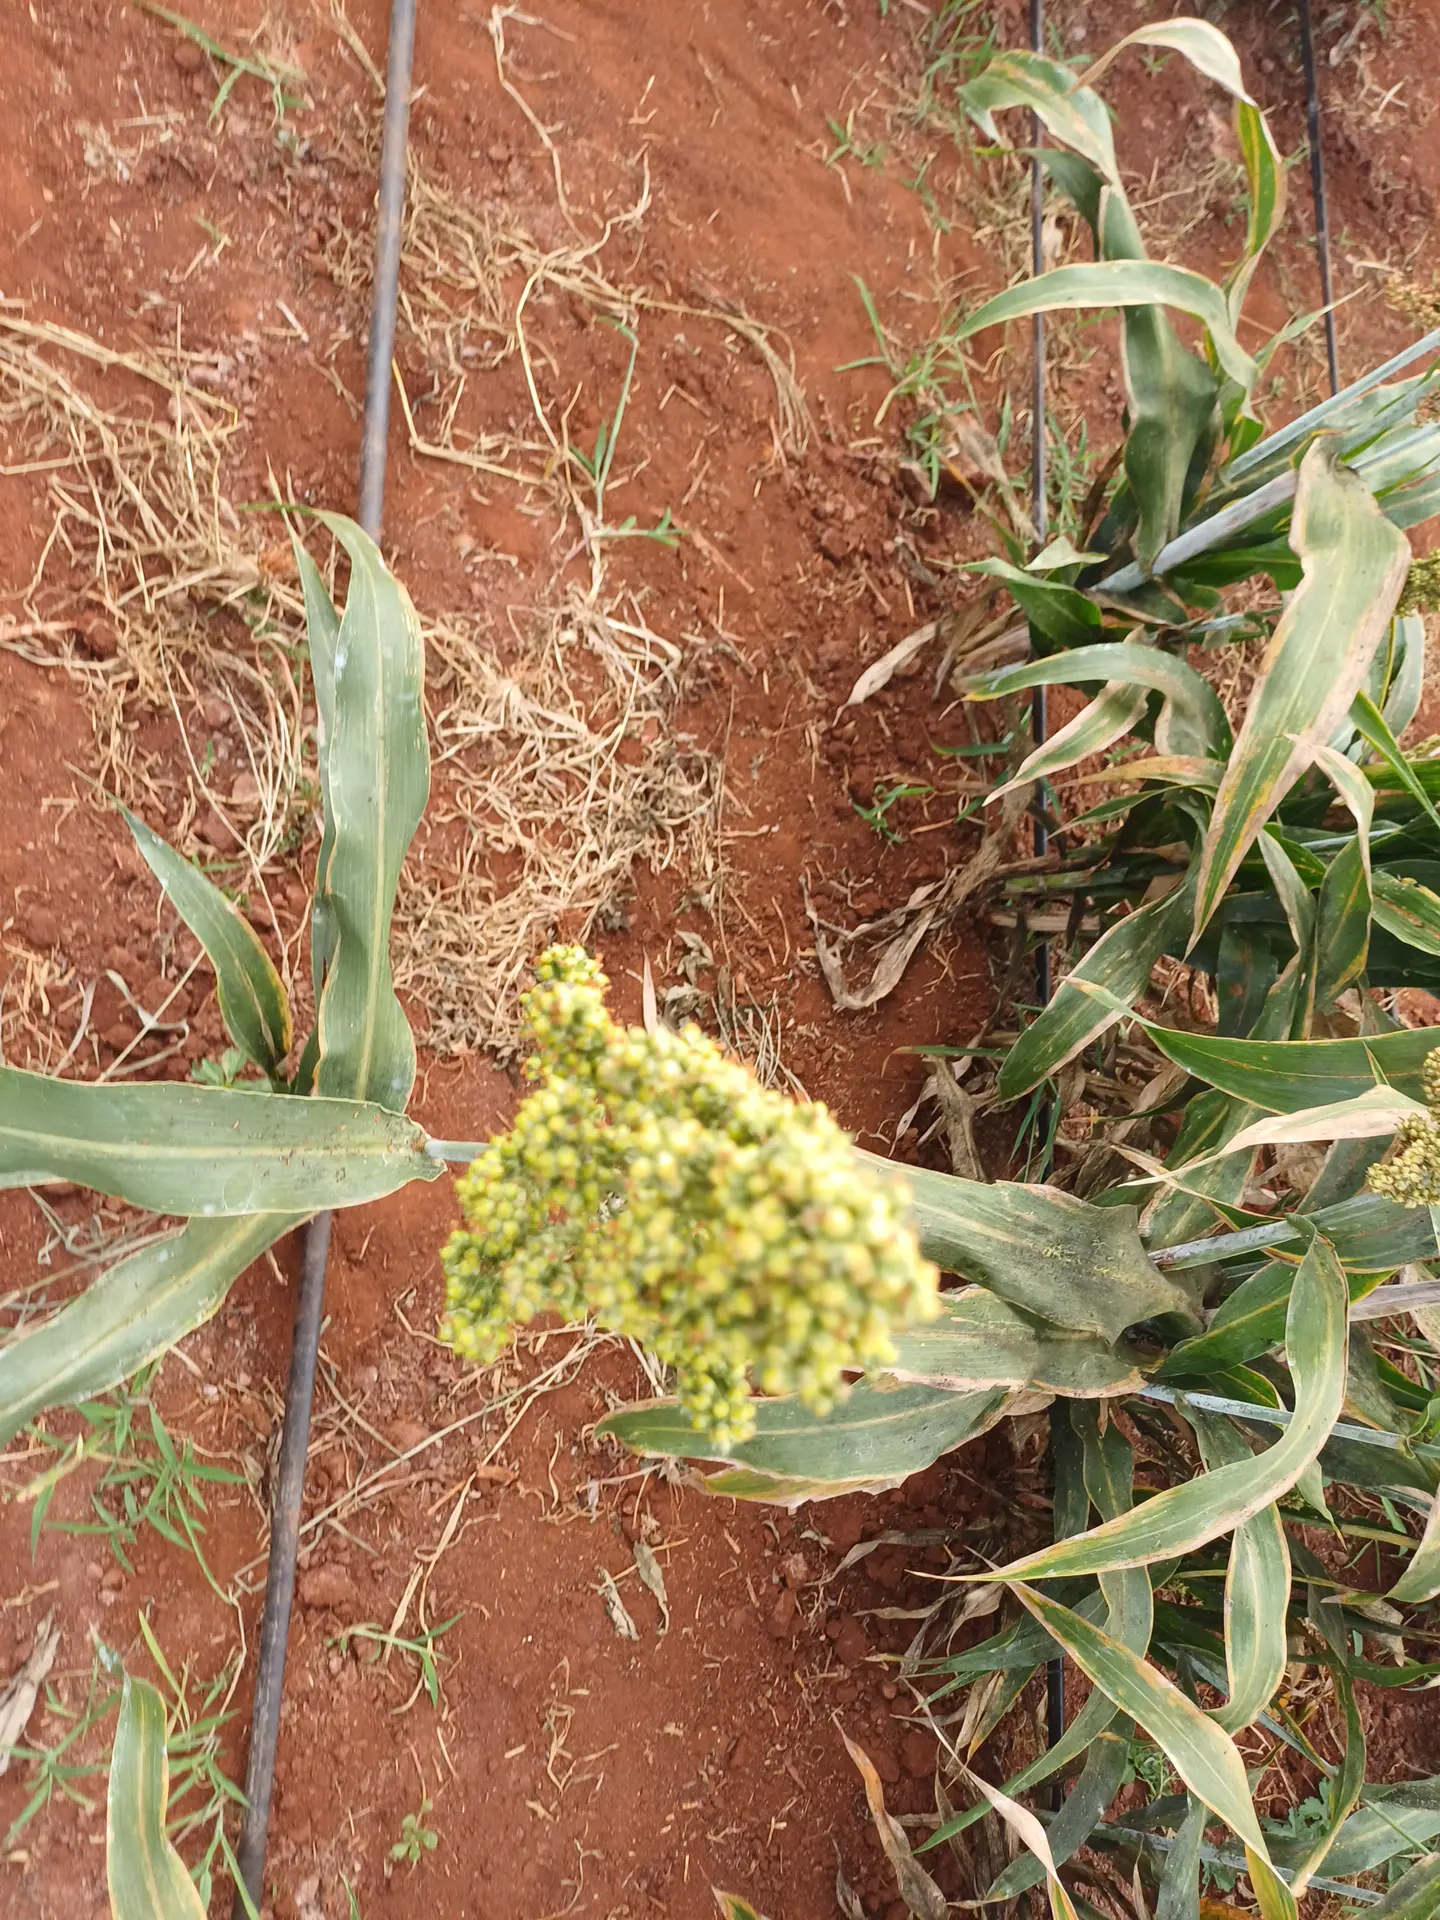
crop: sorghum
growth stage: filling grain
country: Kenya
